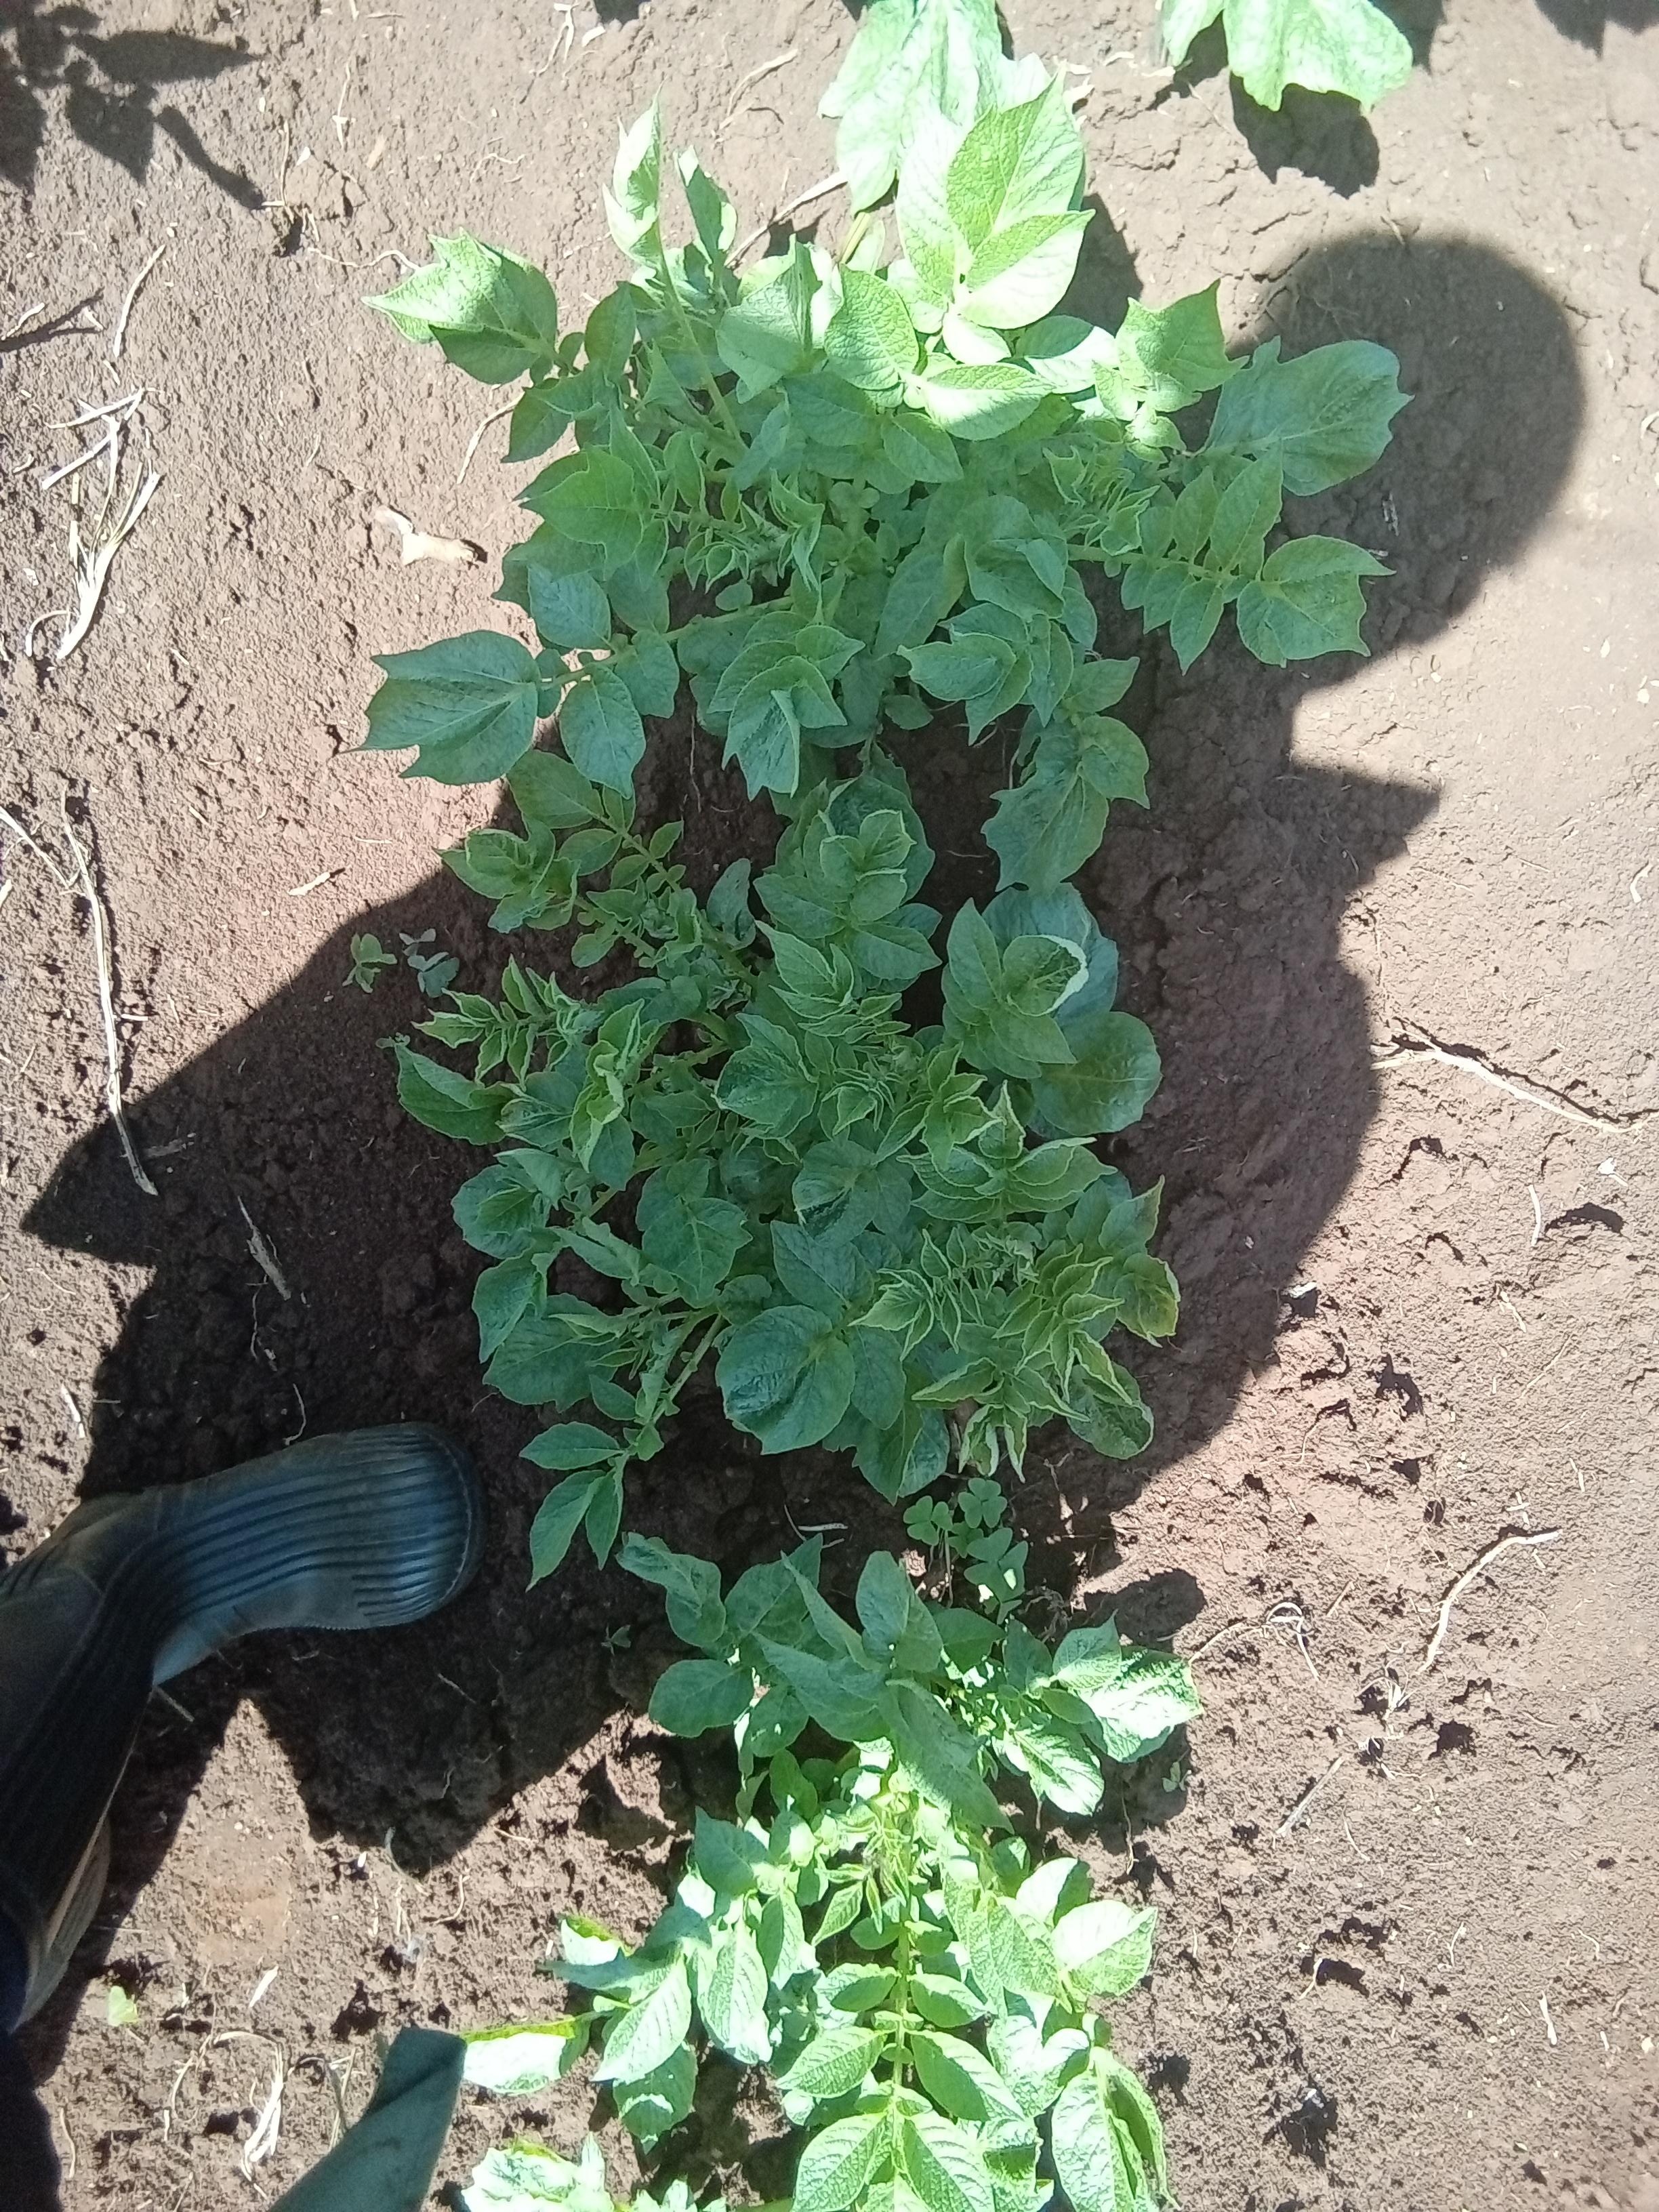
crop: potato
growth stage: vegetative
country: Kenya
